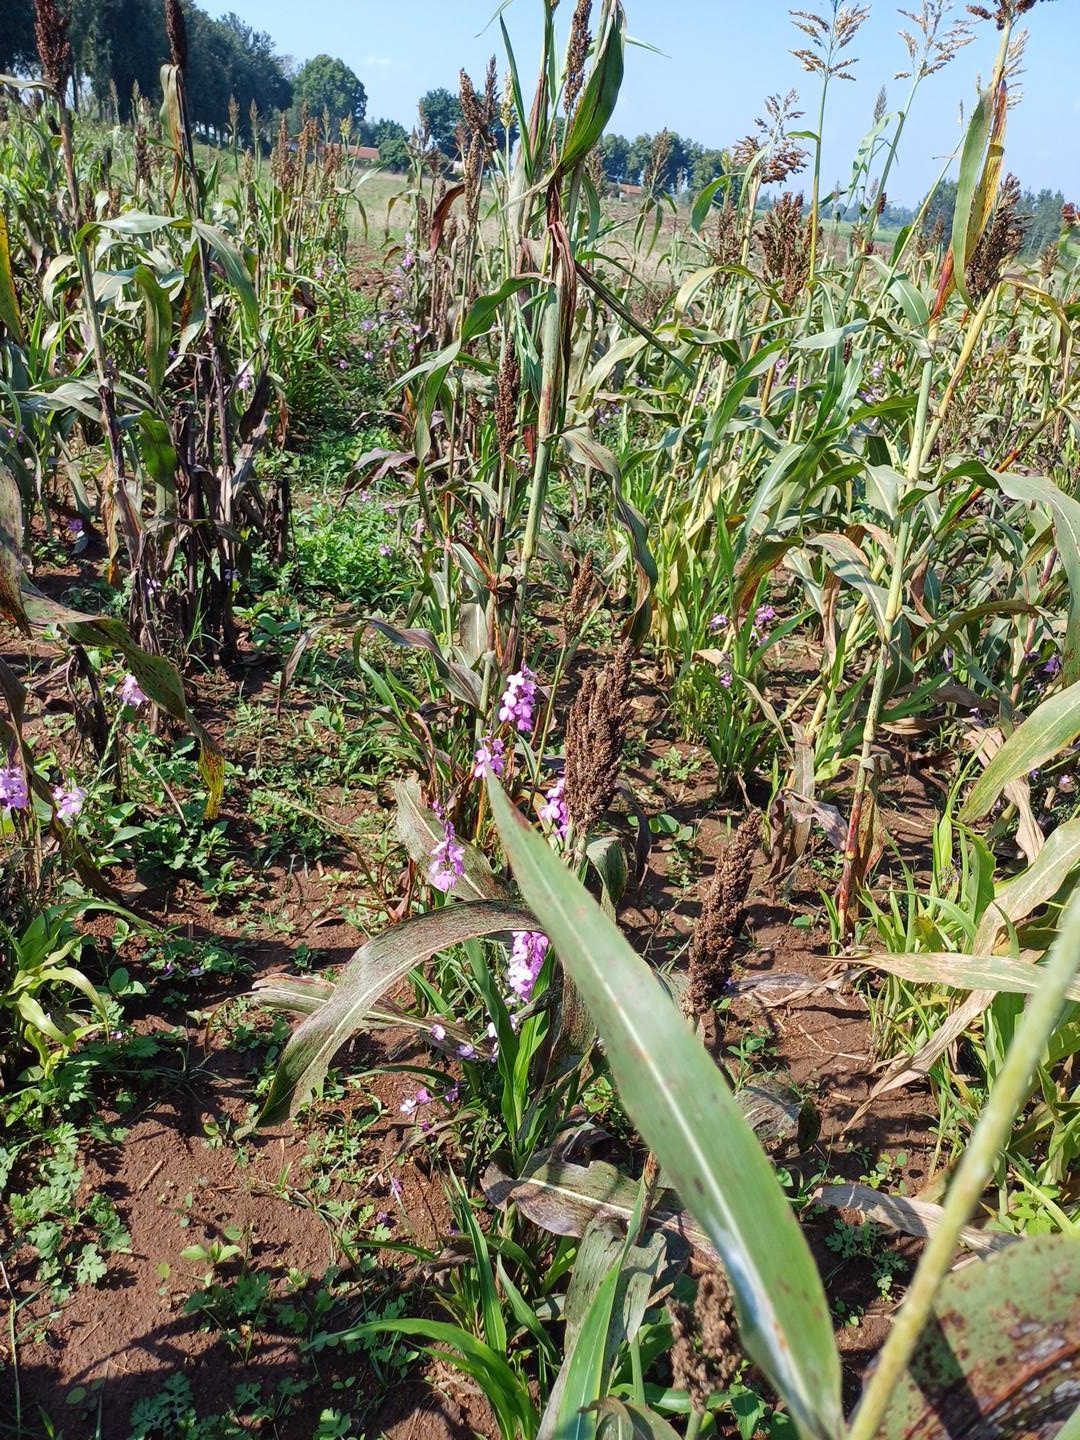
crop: sorghum
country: Kenya
